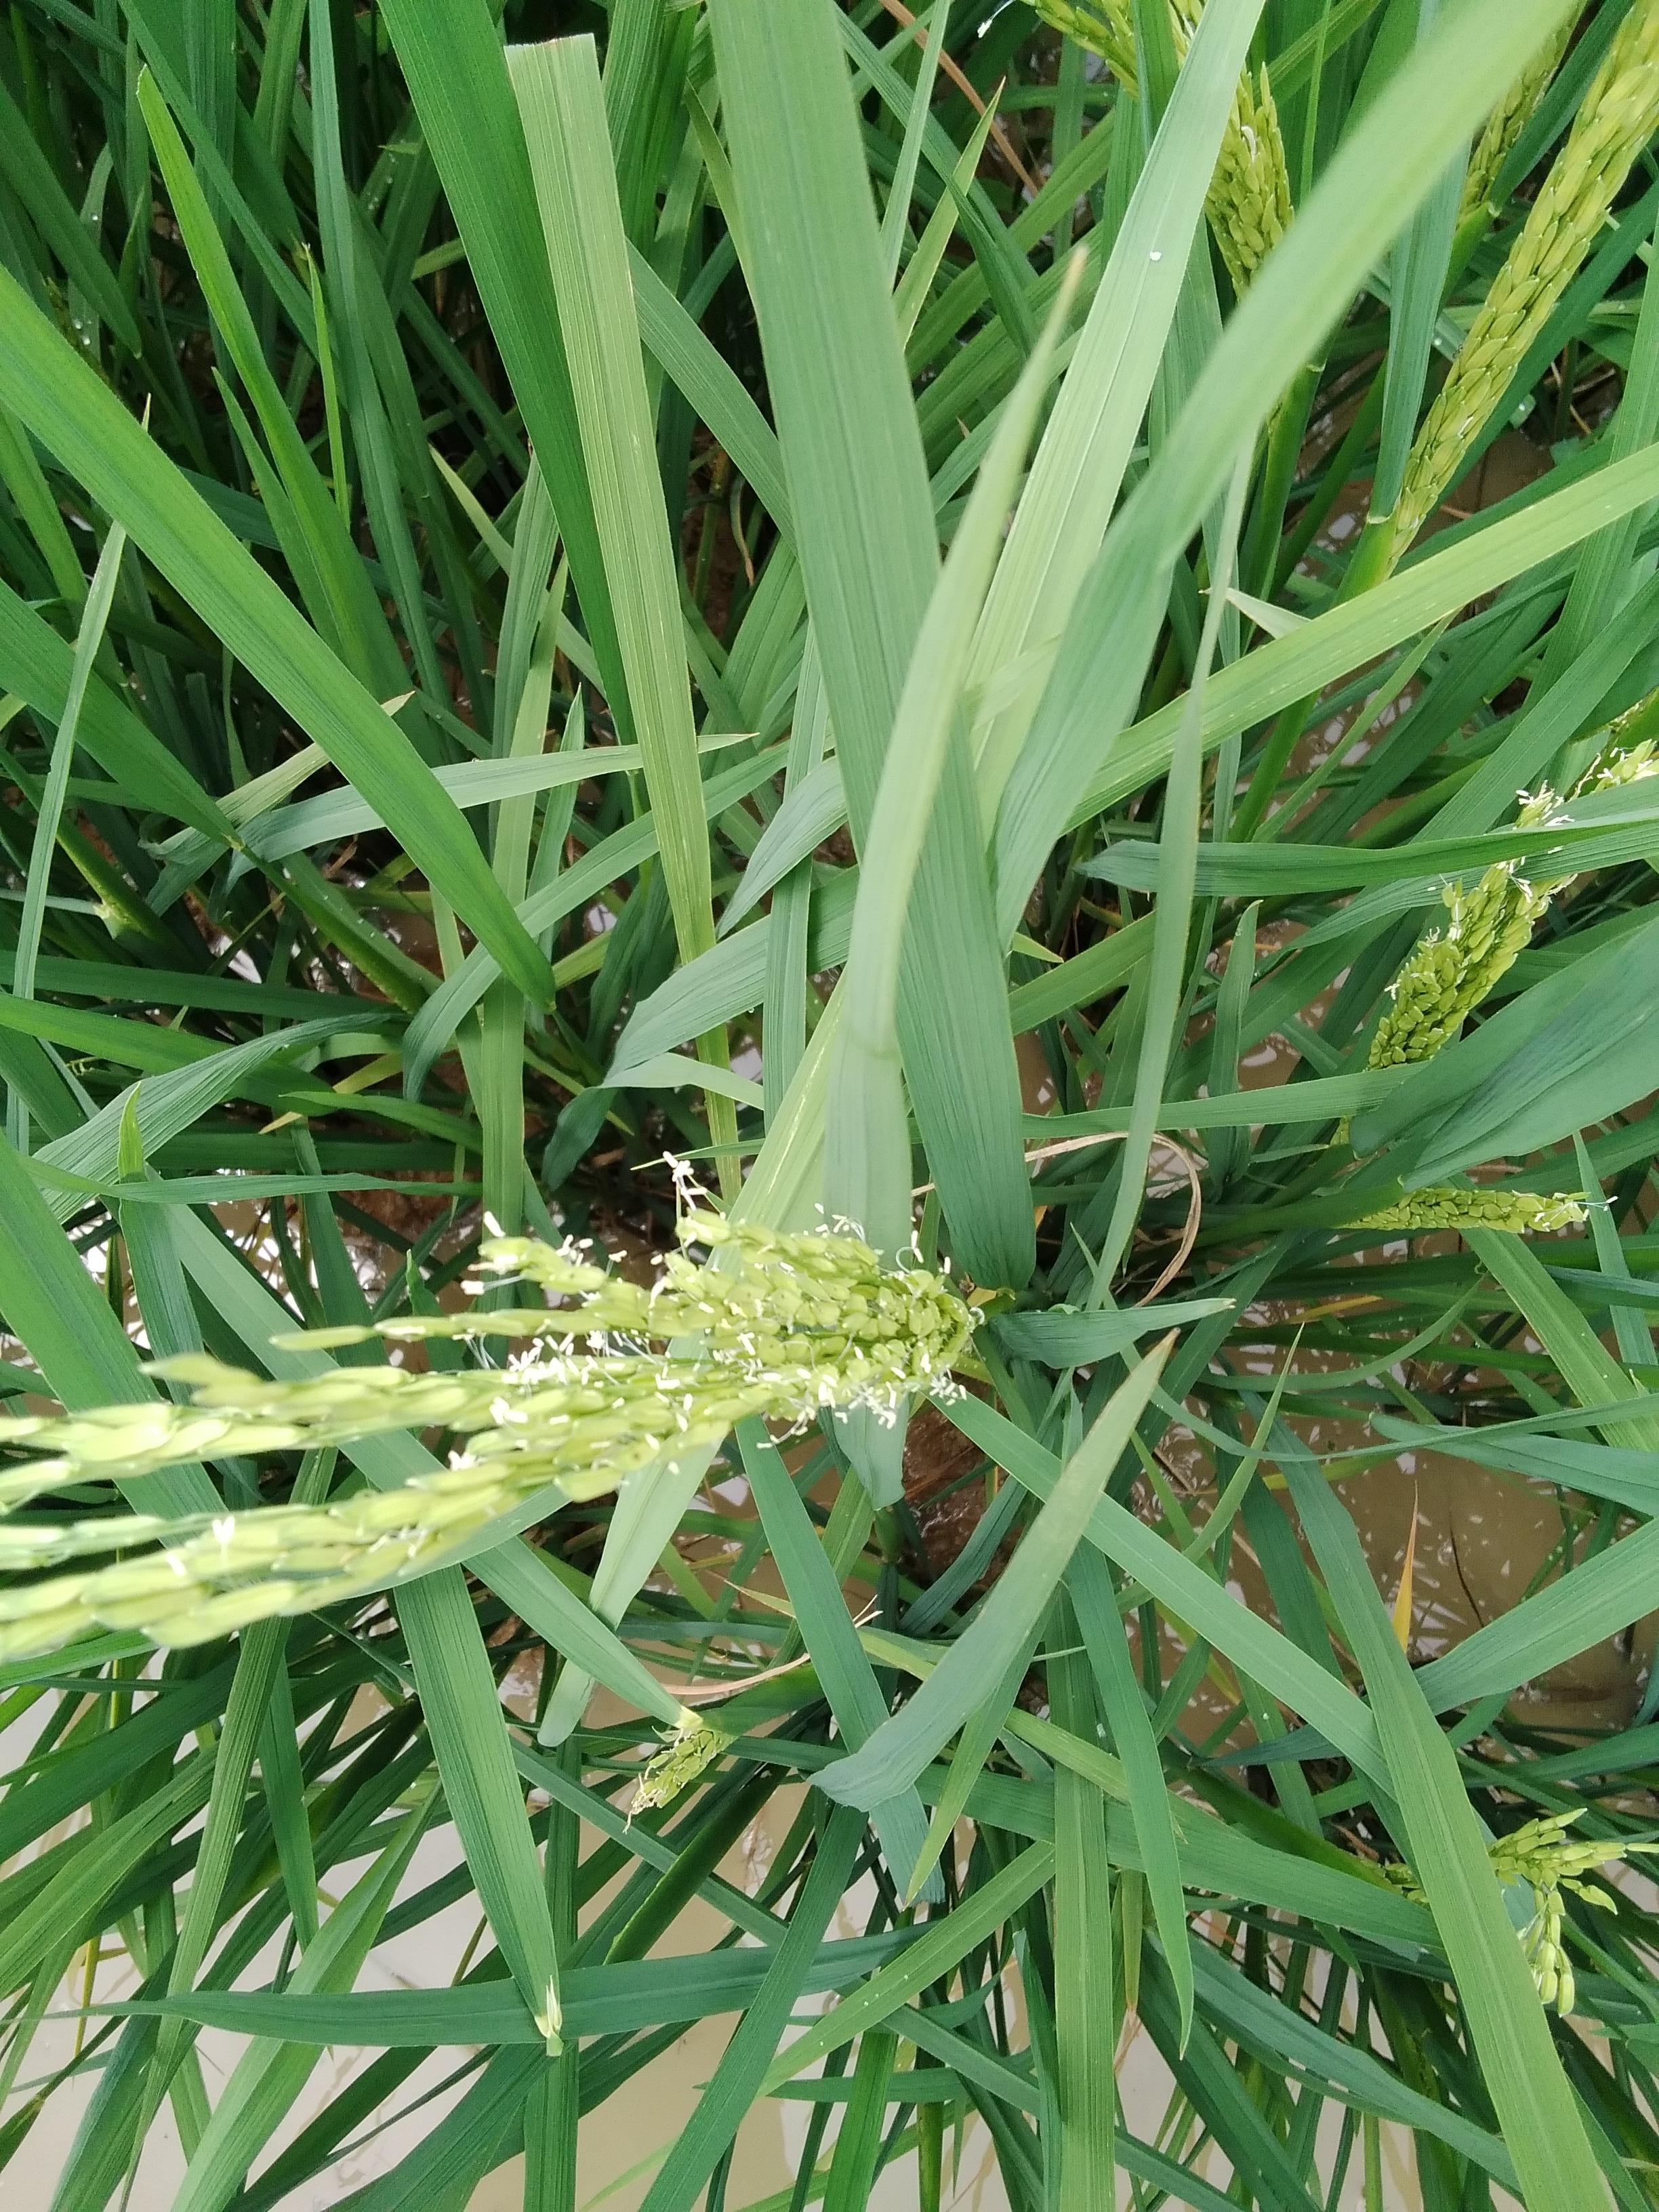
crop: rice
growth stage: flowering
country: Nigeria
